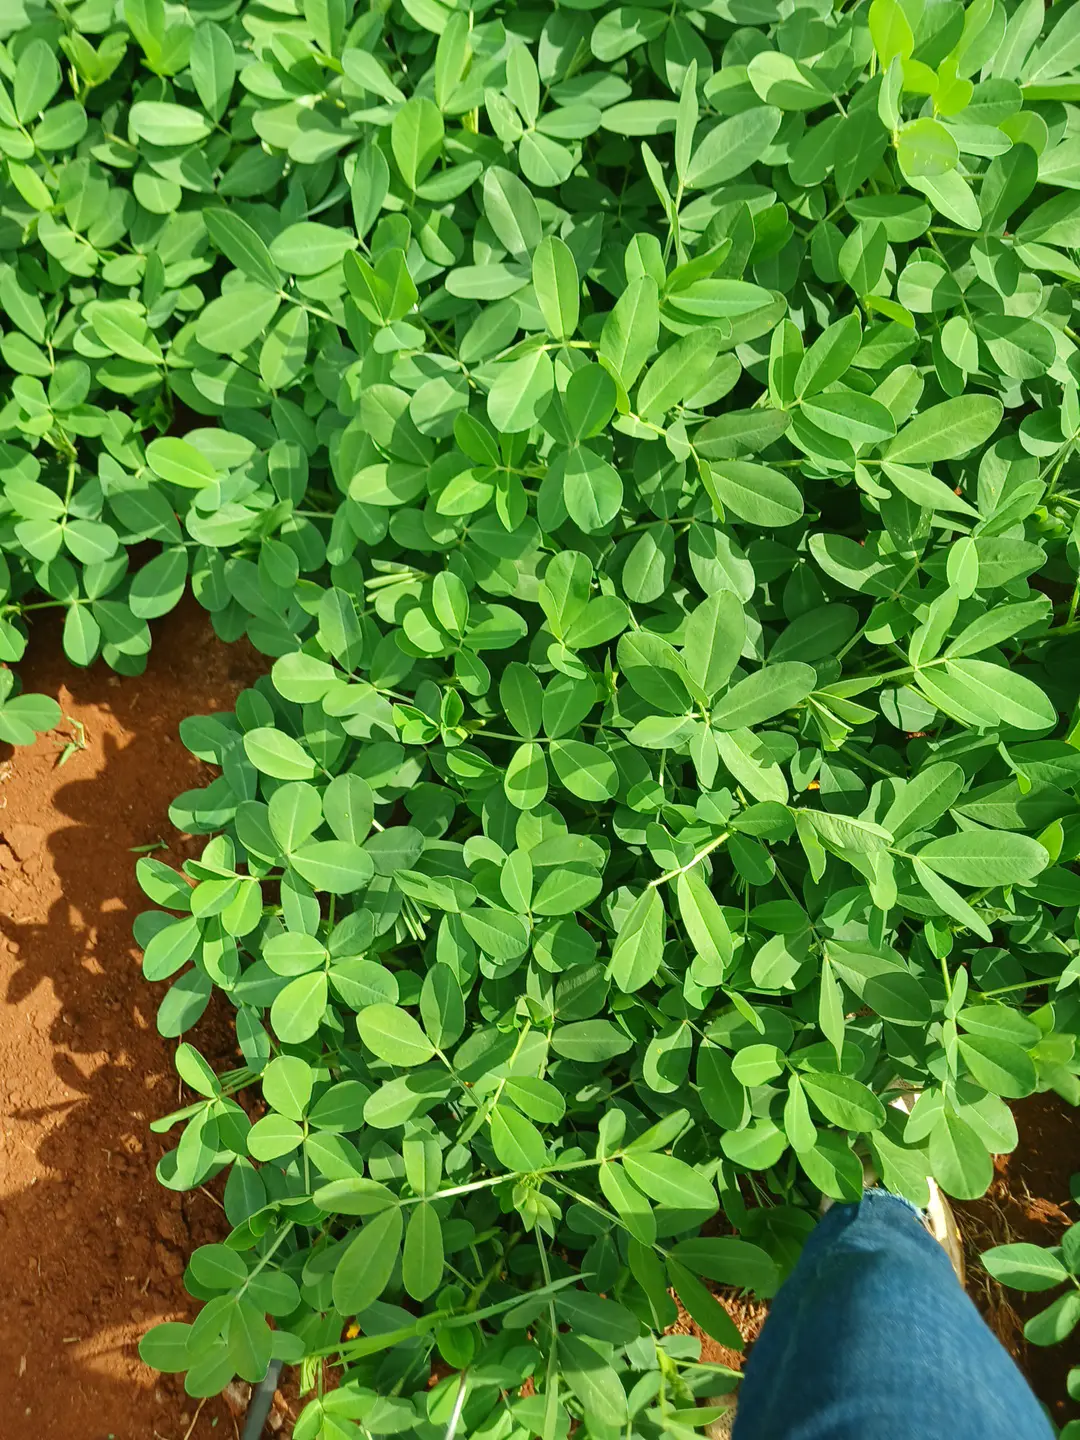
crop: groundnut
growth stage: flowering
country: Kenya
